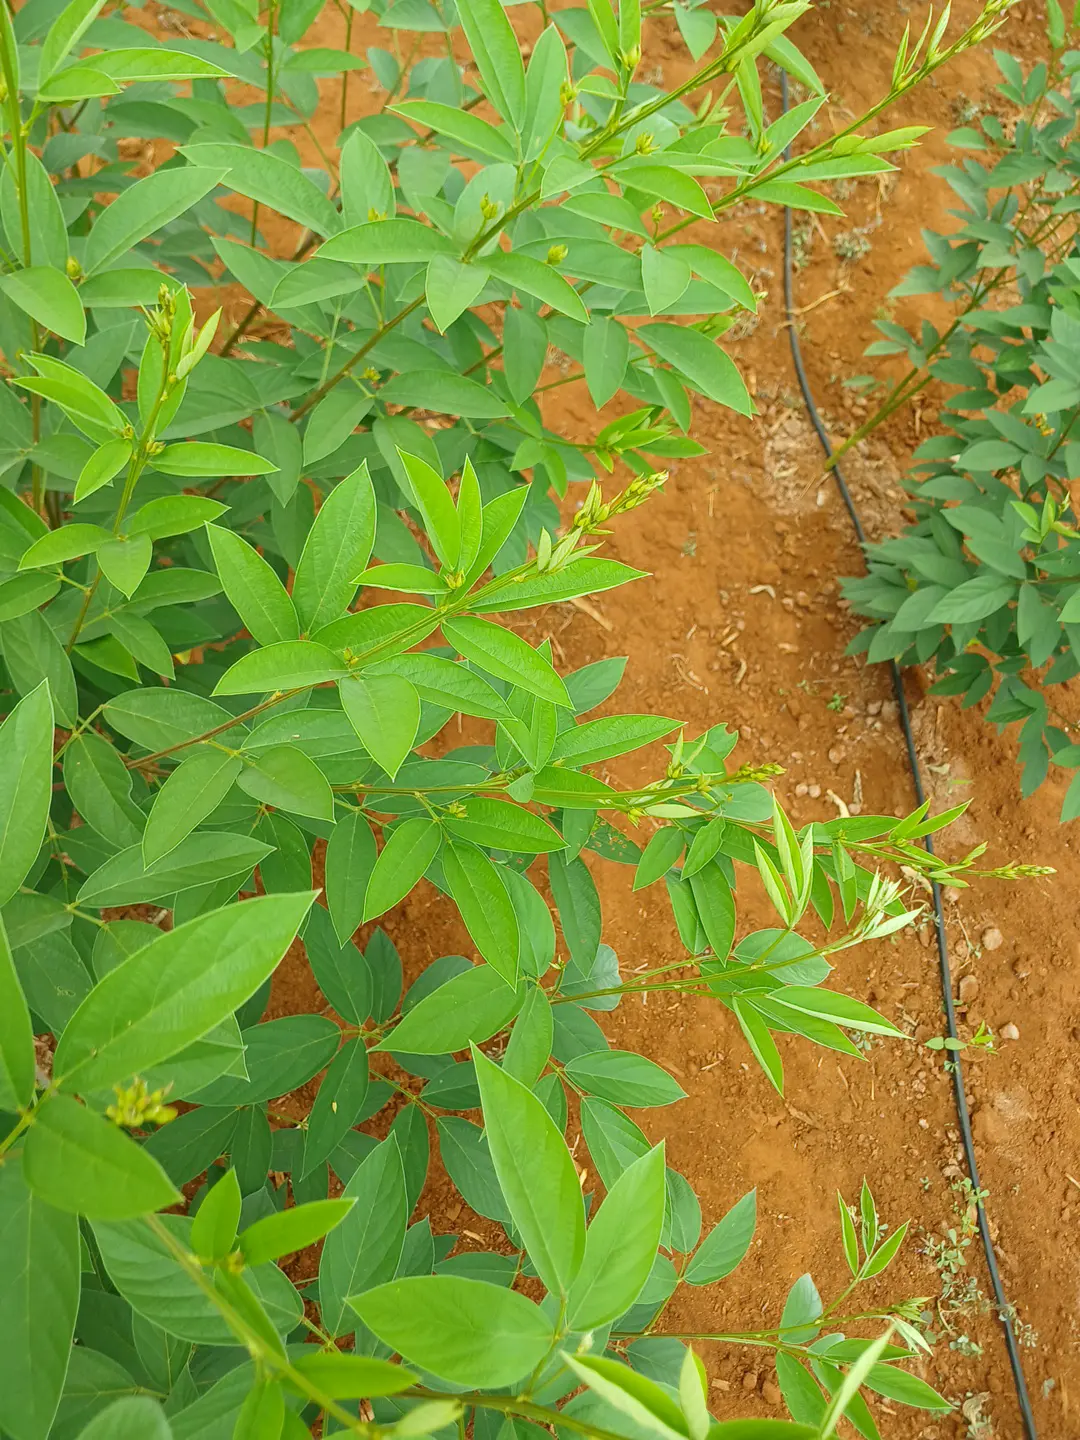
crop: pigeonpea
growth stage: vegetative
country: Kenya
